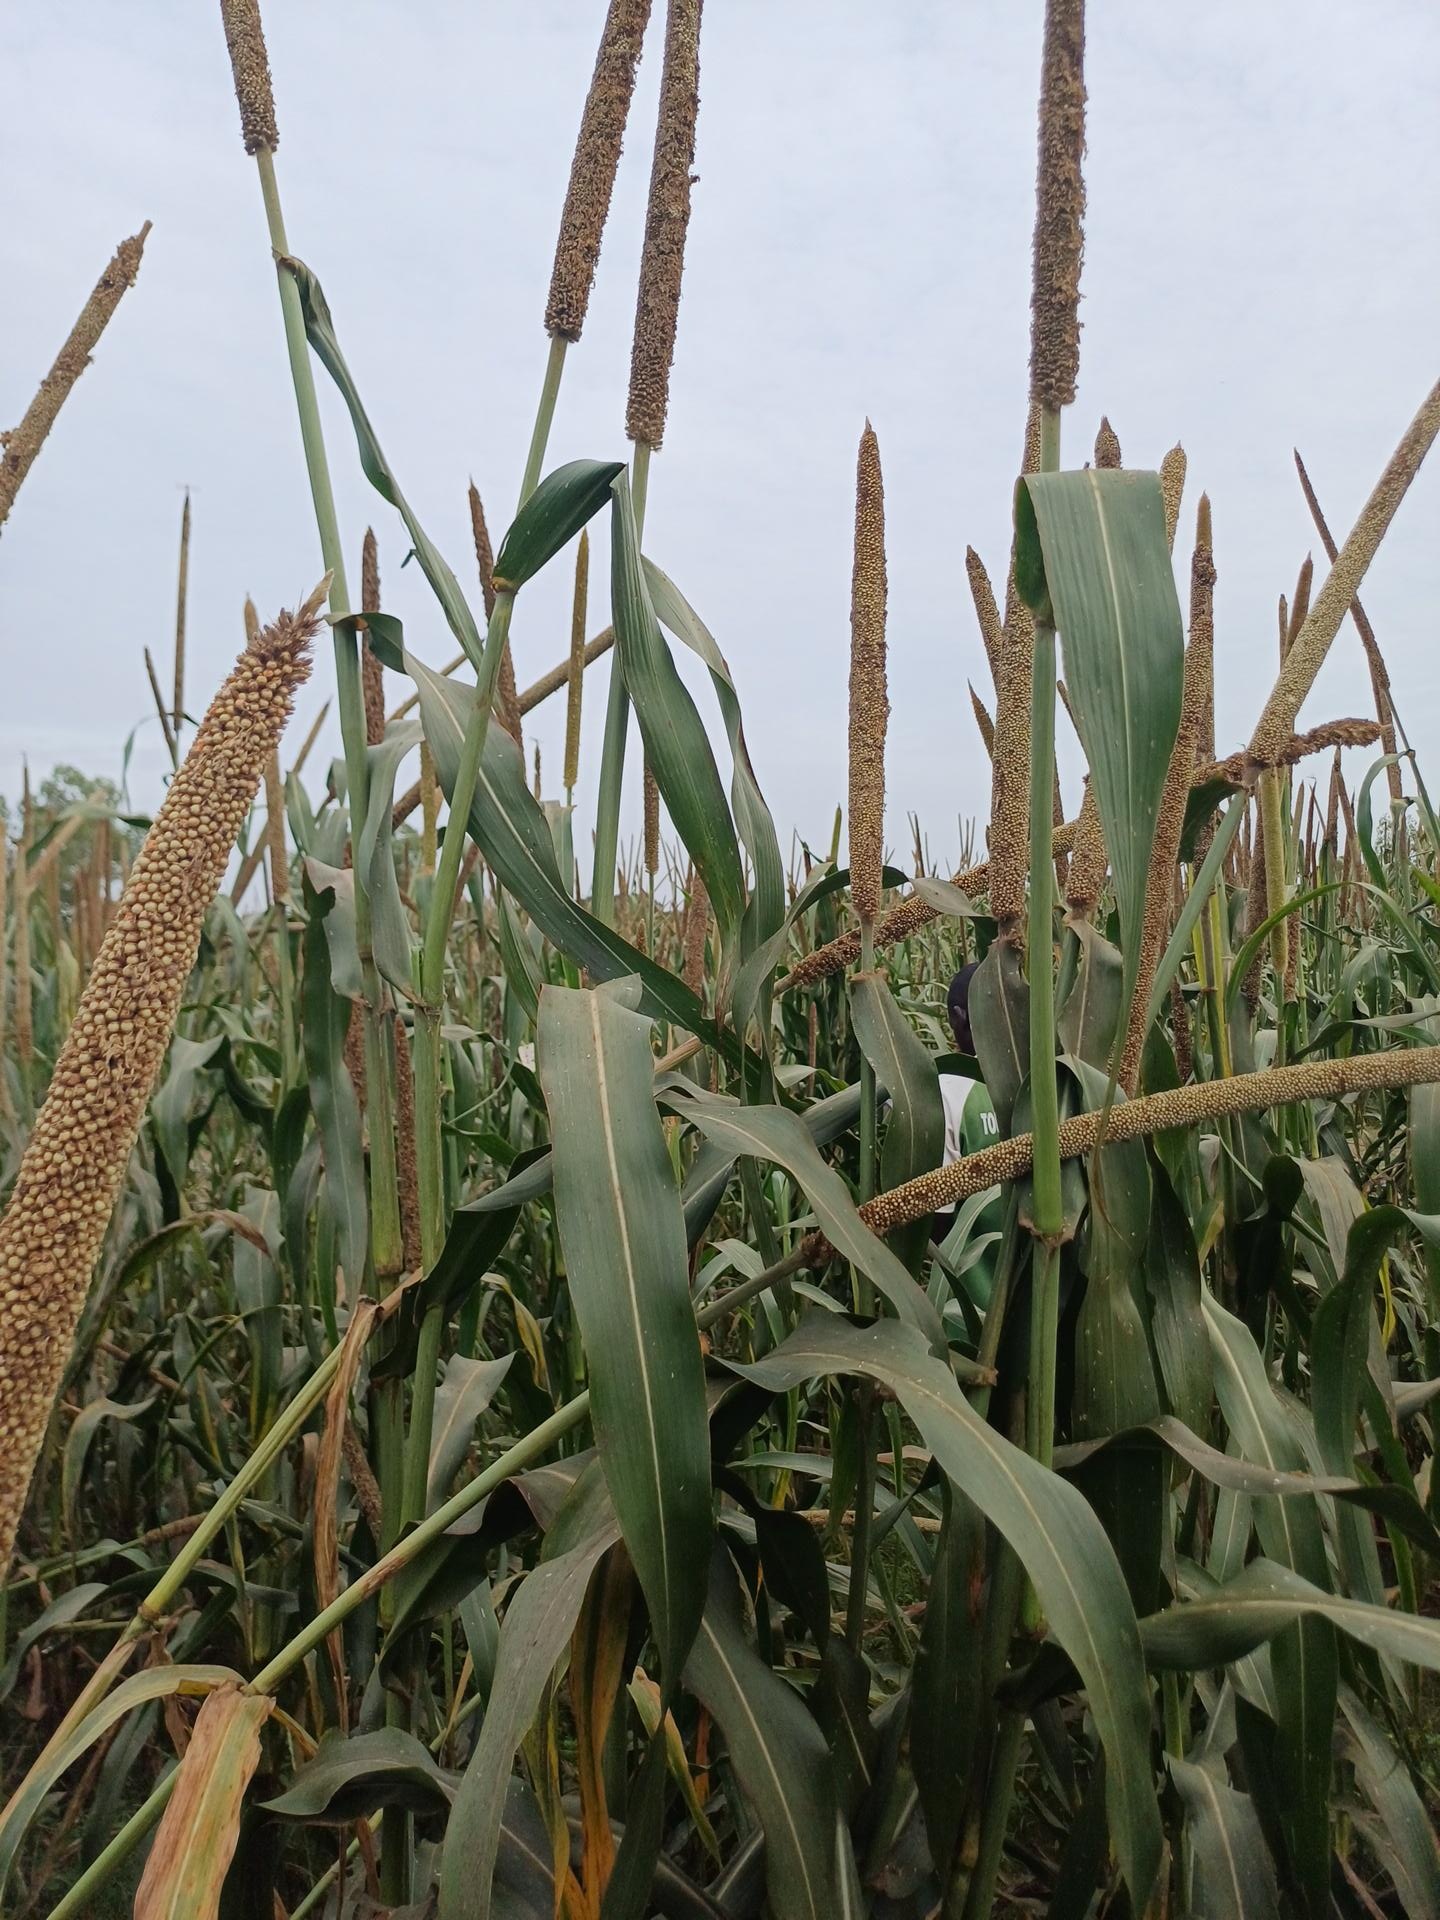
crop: pearl millet
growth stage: filling grain
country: Senegal
